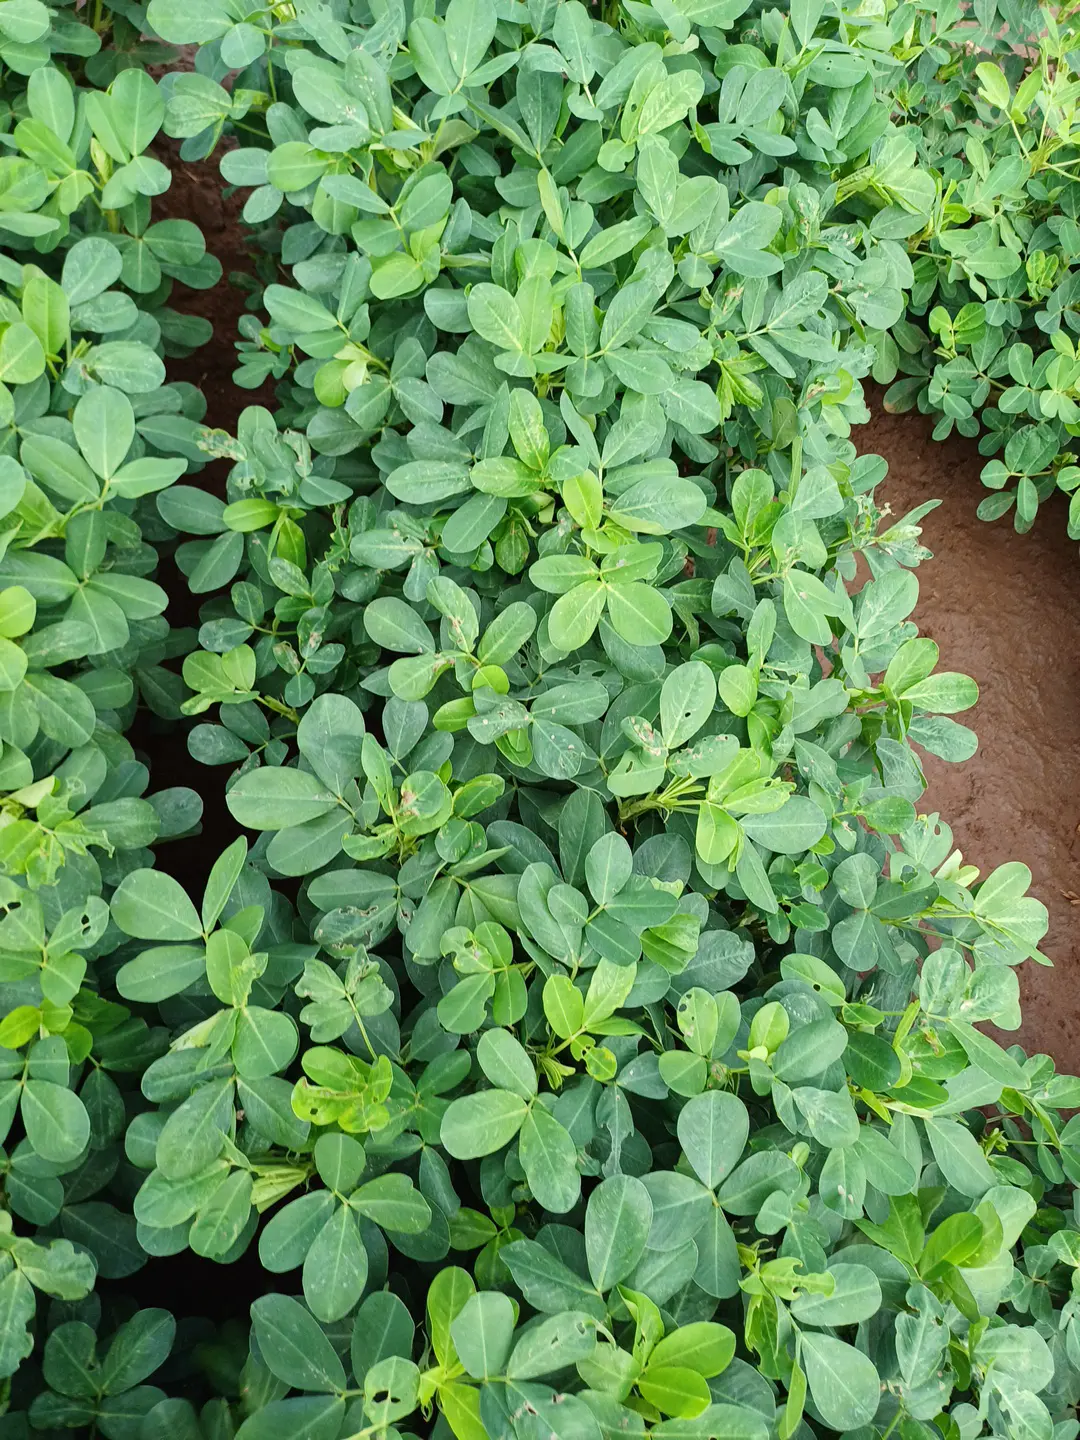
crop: groundnut
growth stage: flowering
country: Kenya
